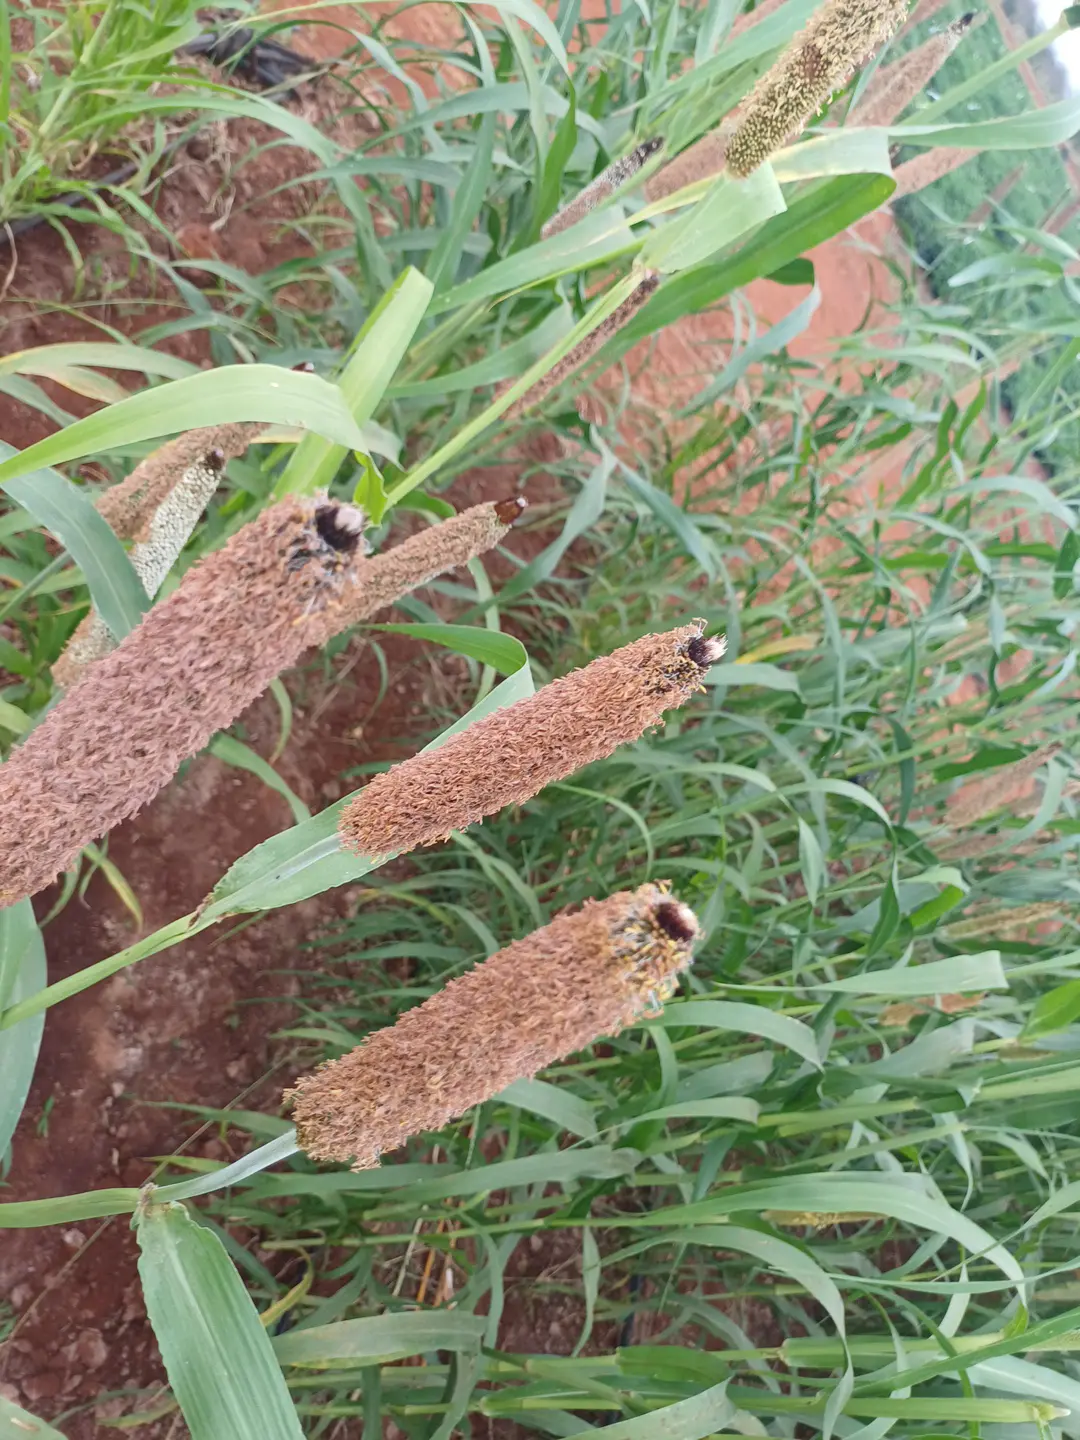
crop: pearl millet
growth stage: filling grain
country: Kenya
